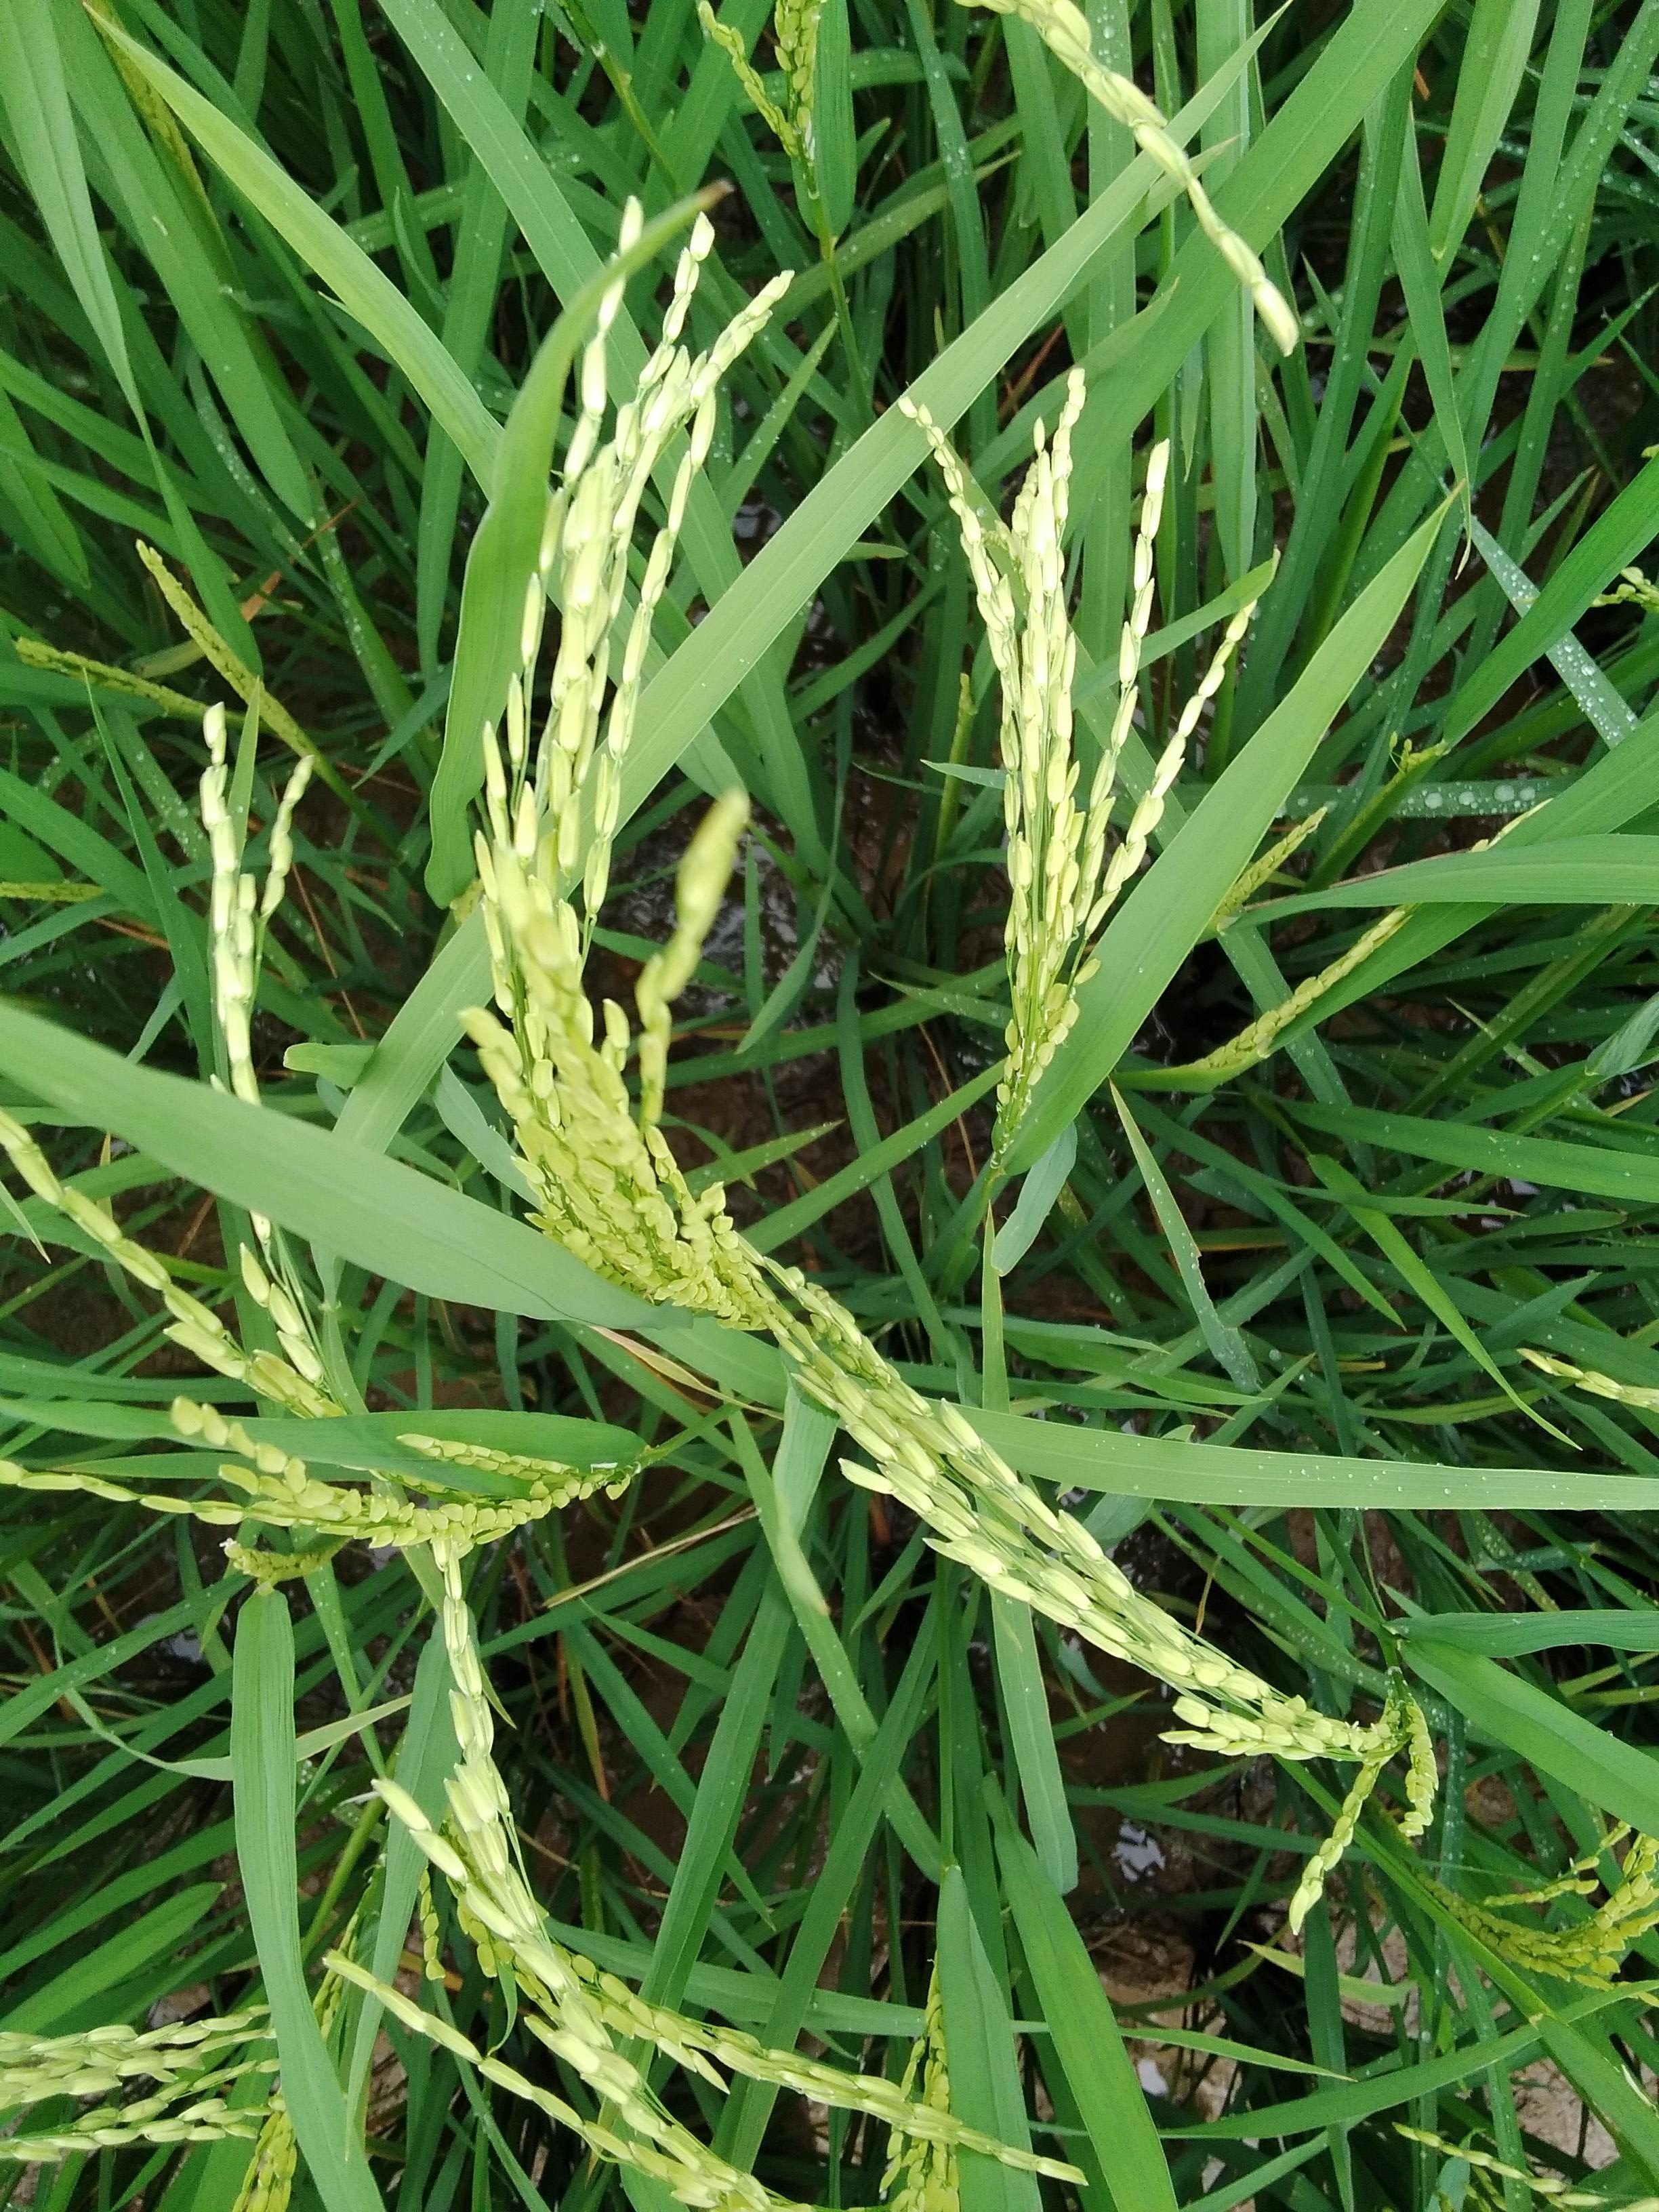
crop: rice
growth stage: flowering
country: Nigeria
